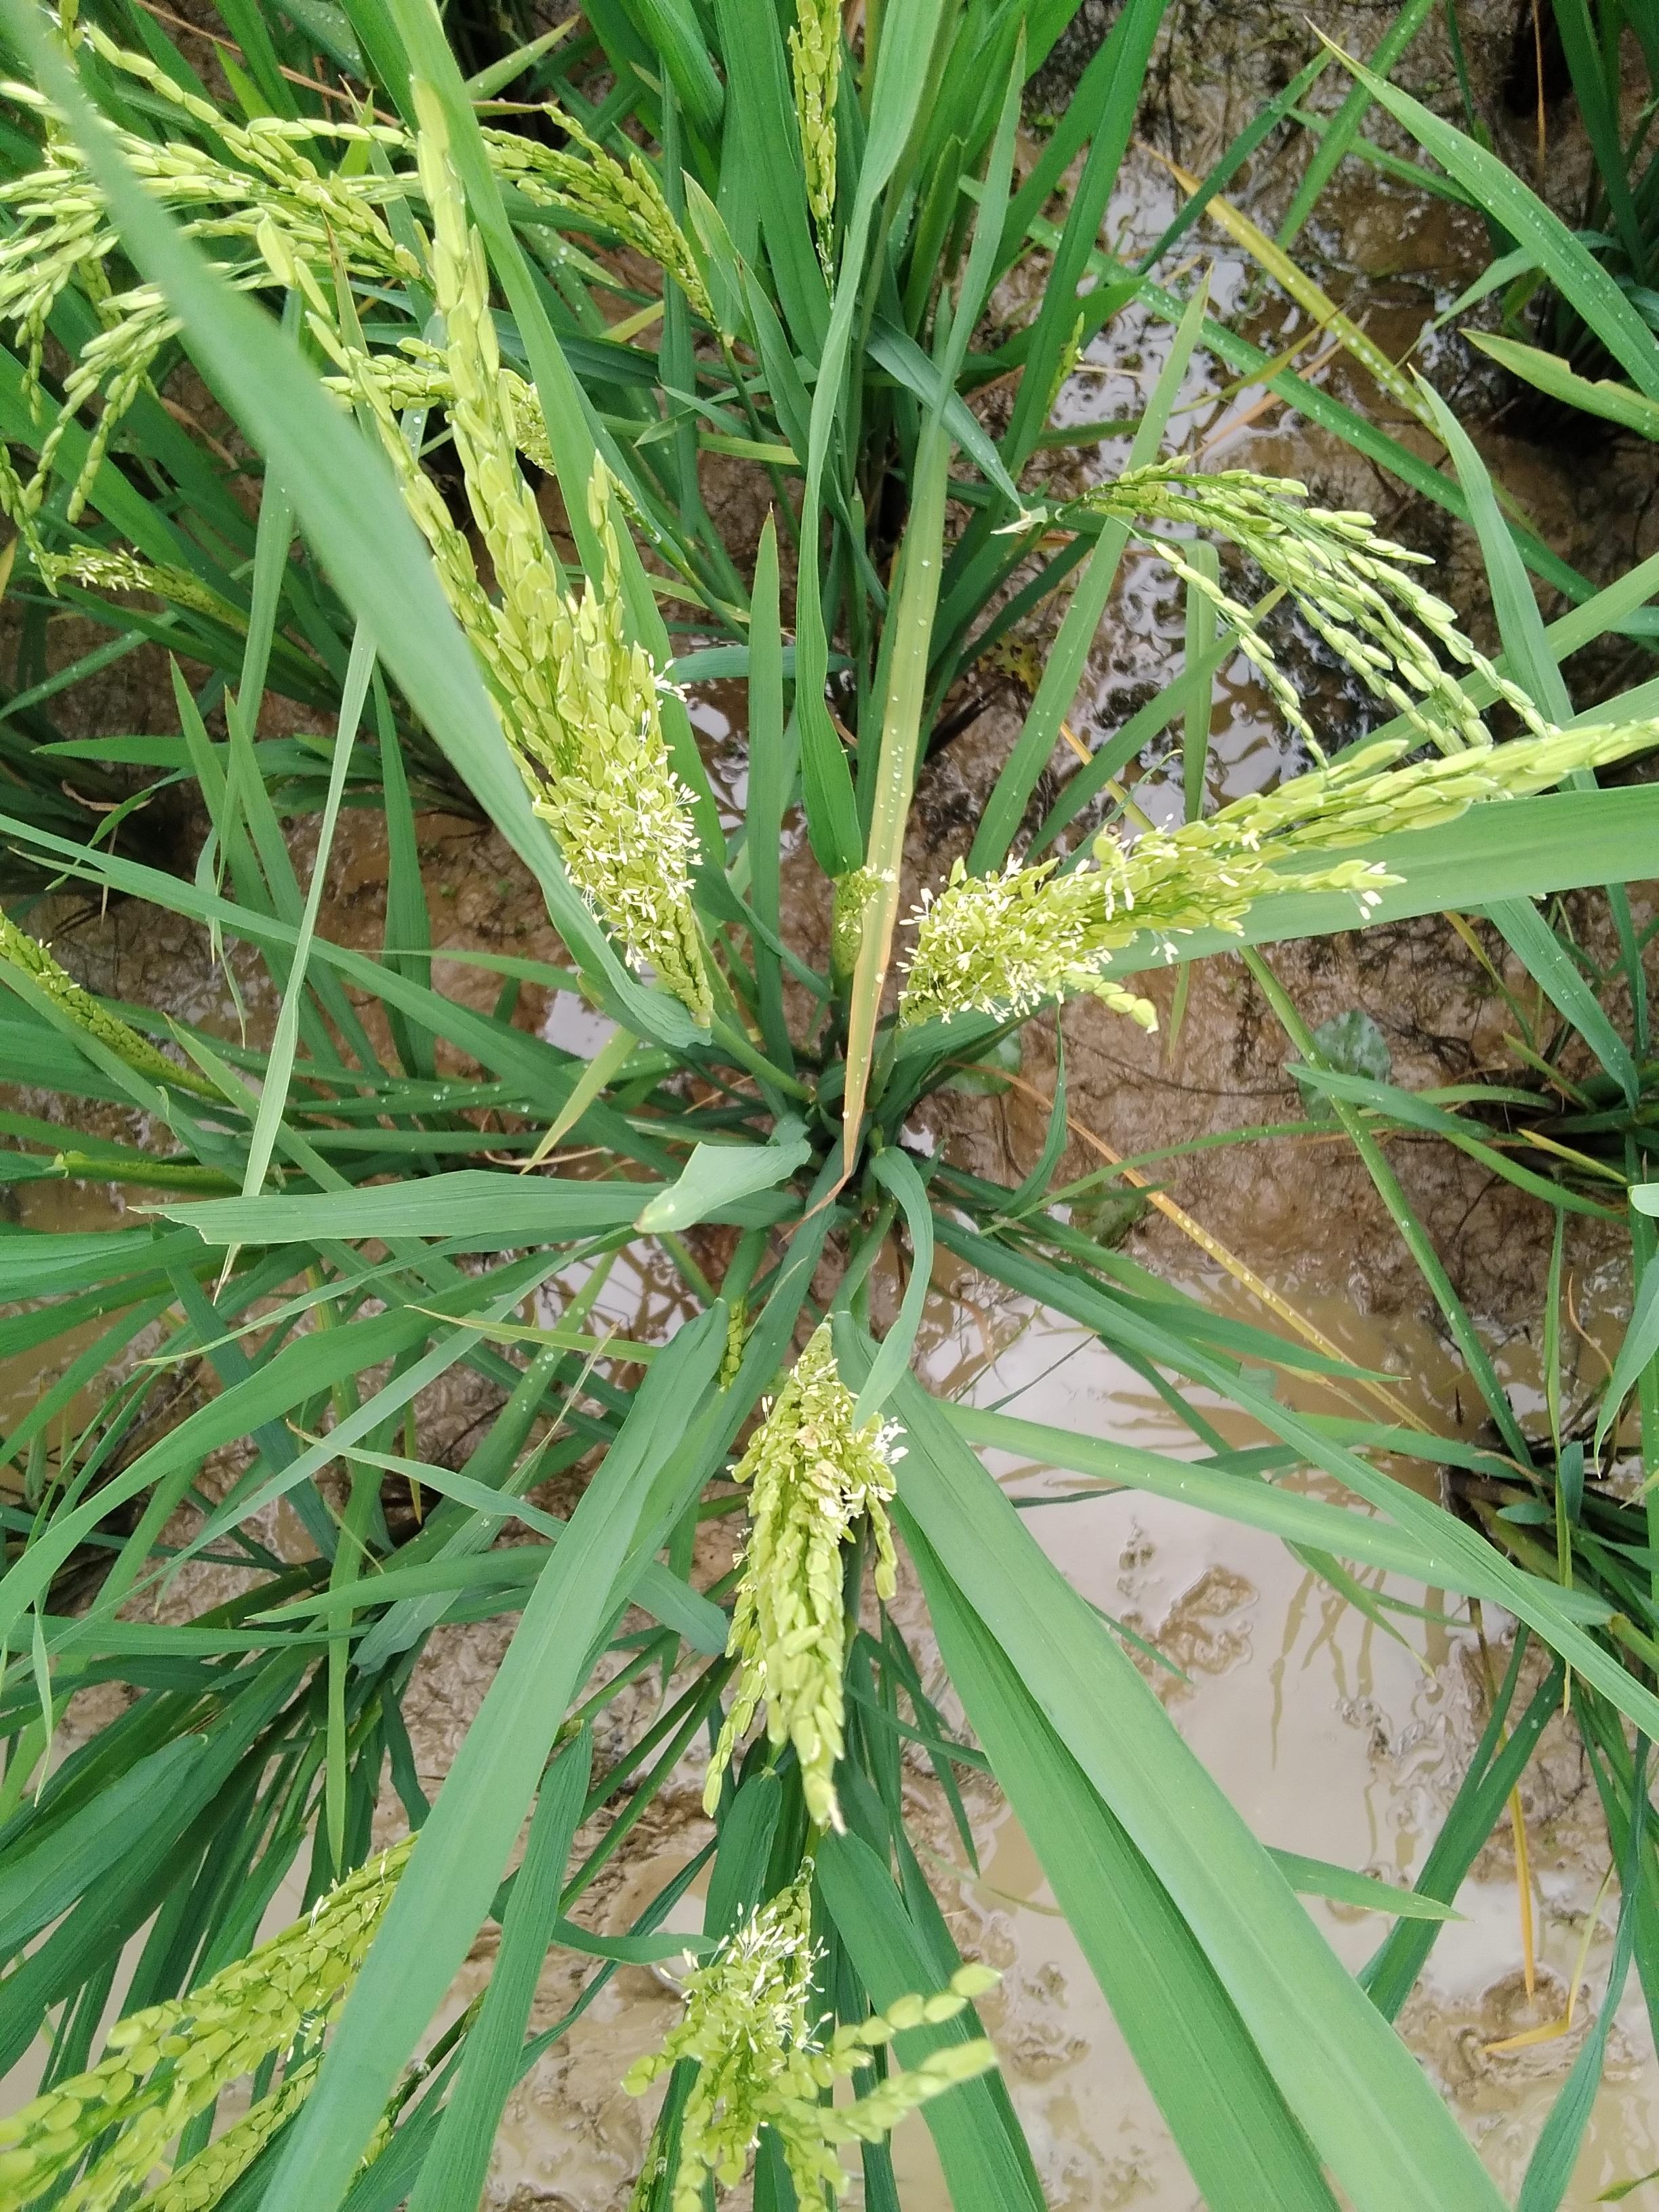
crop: rice
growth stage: flowering
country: Nigeria
